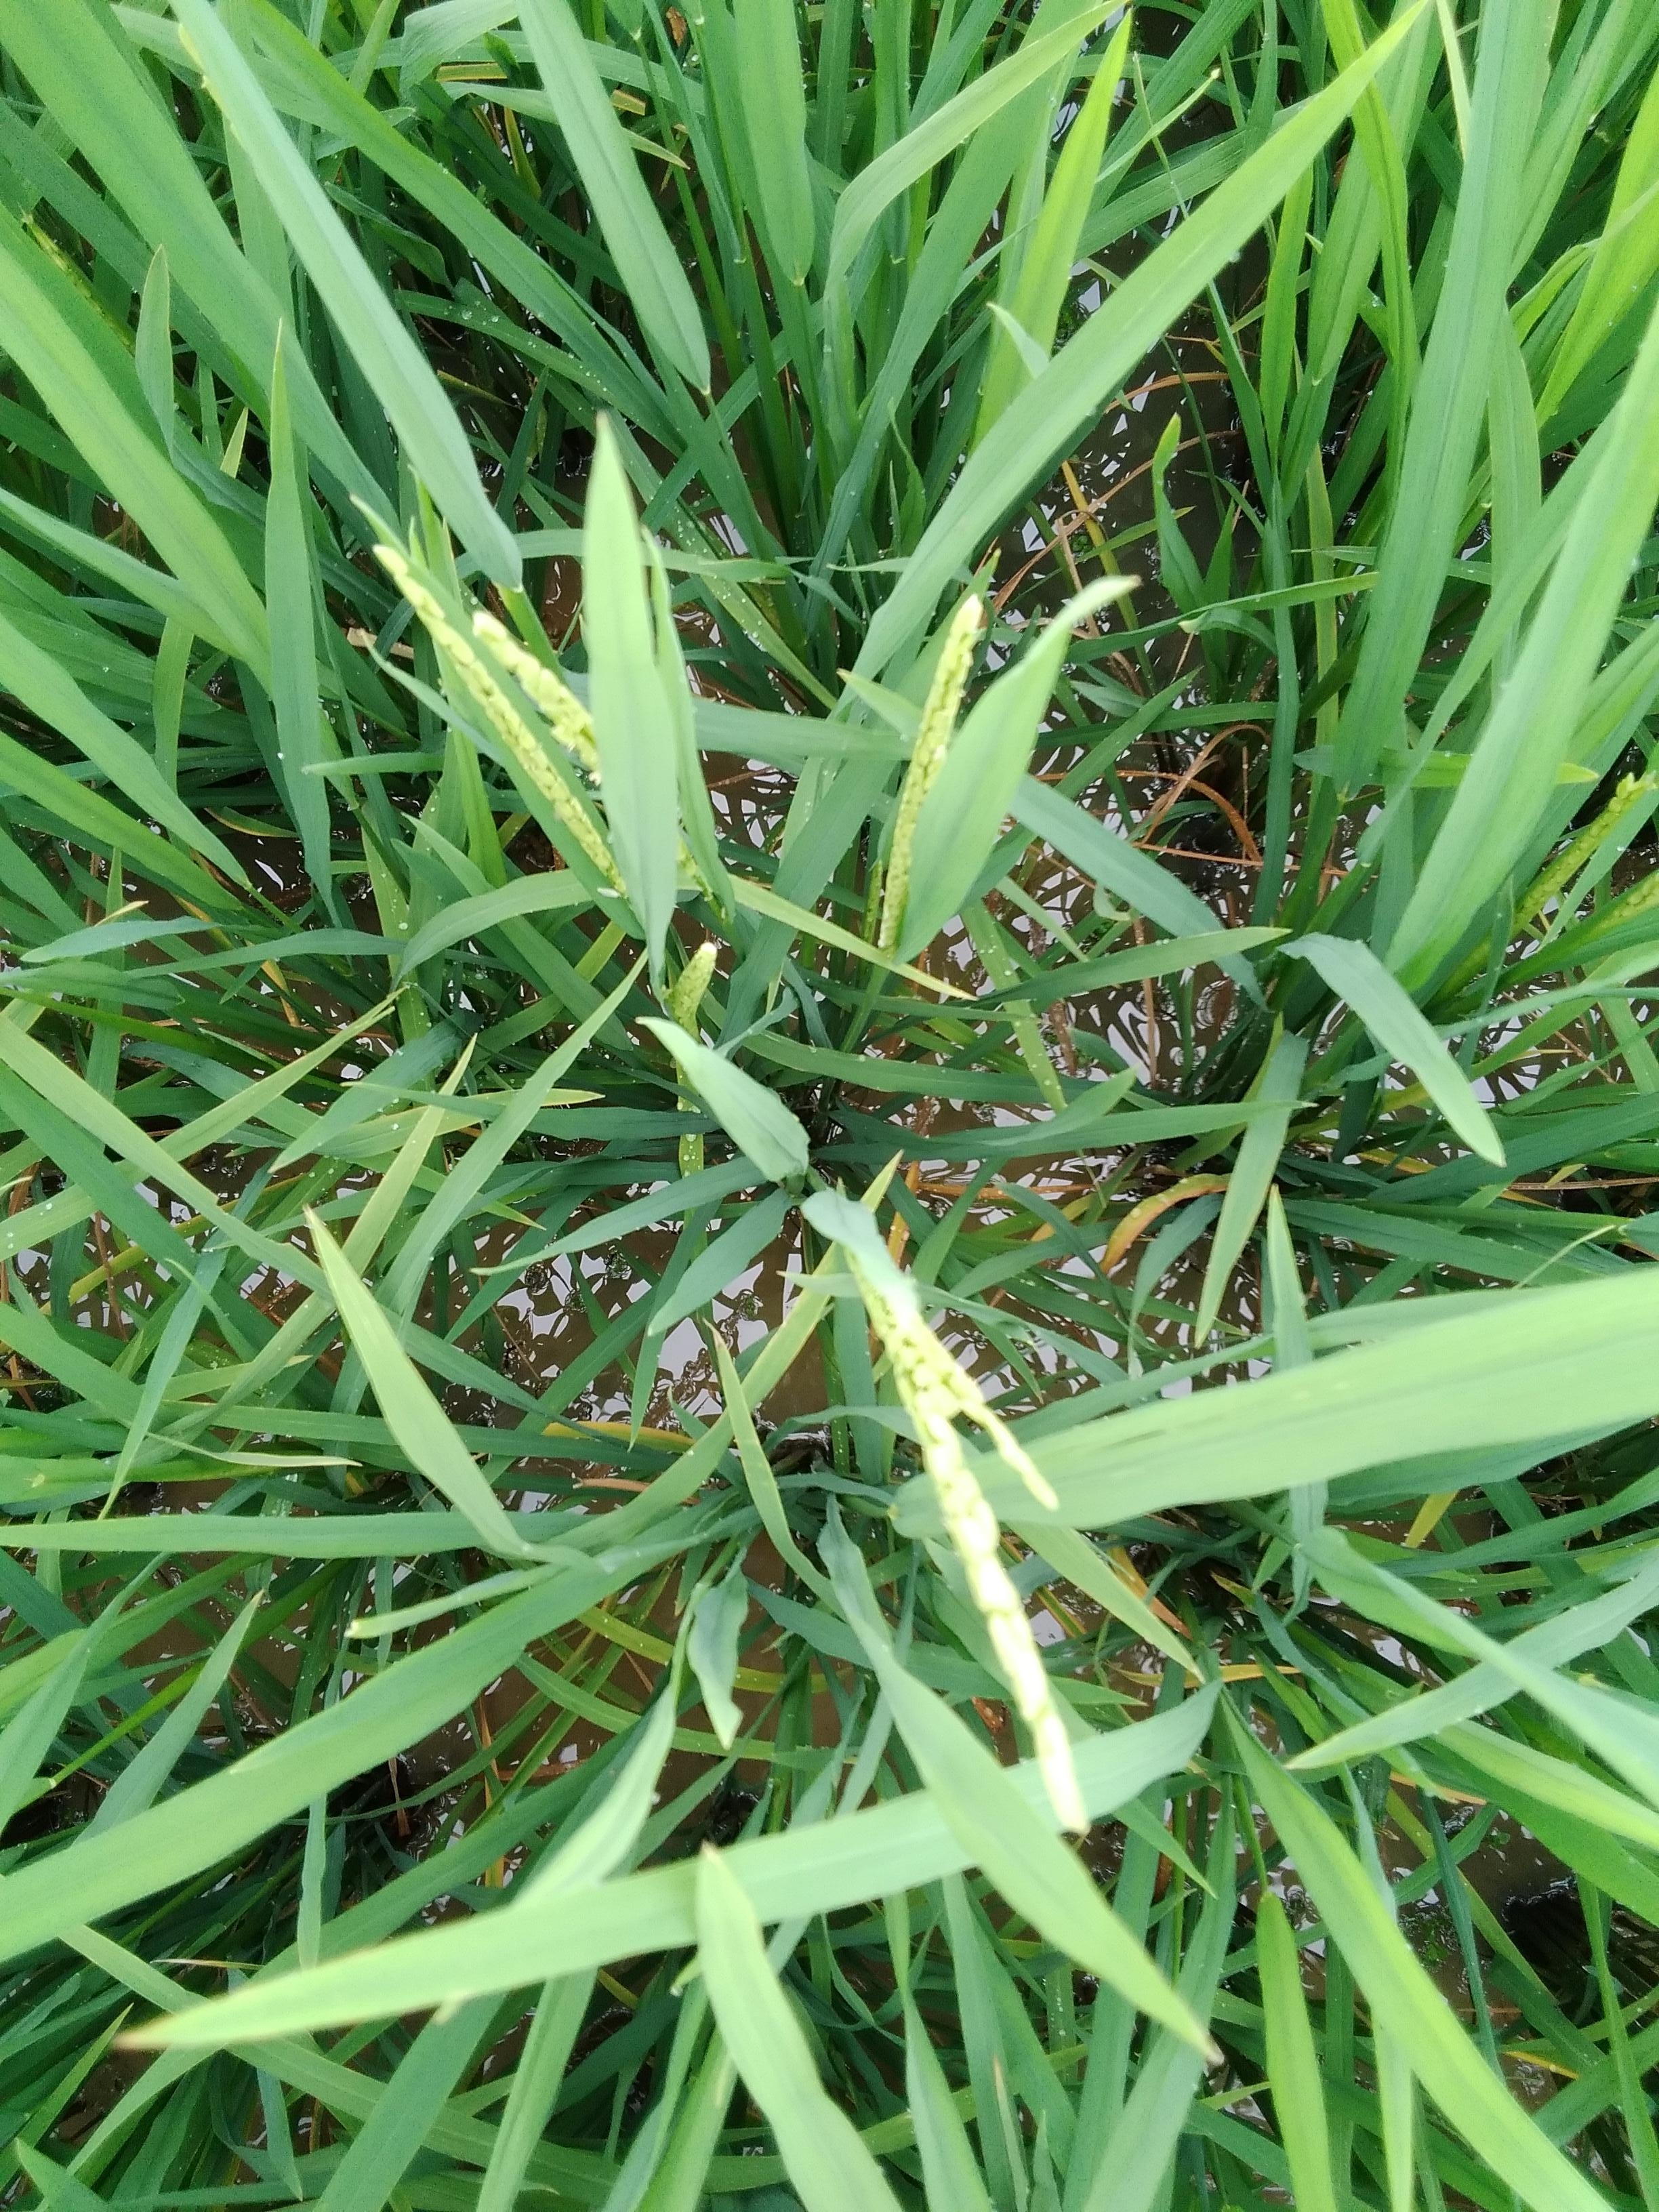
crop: rice
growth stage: flowering
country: Nigeria
